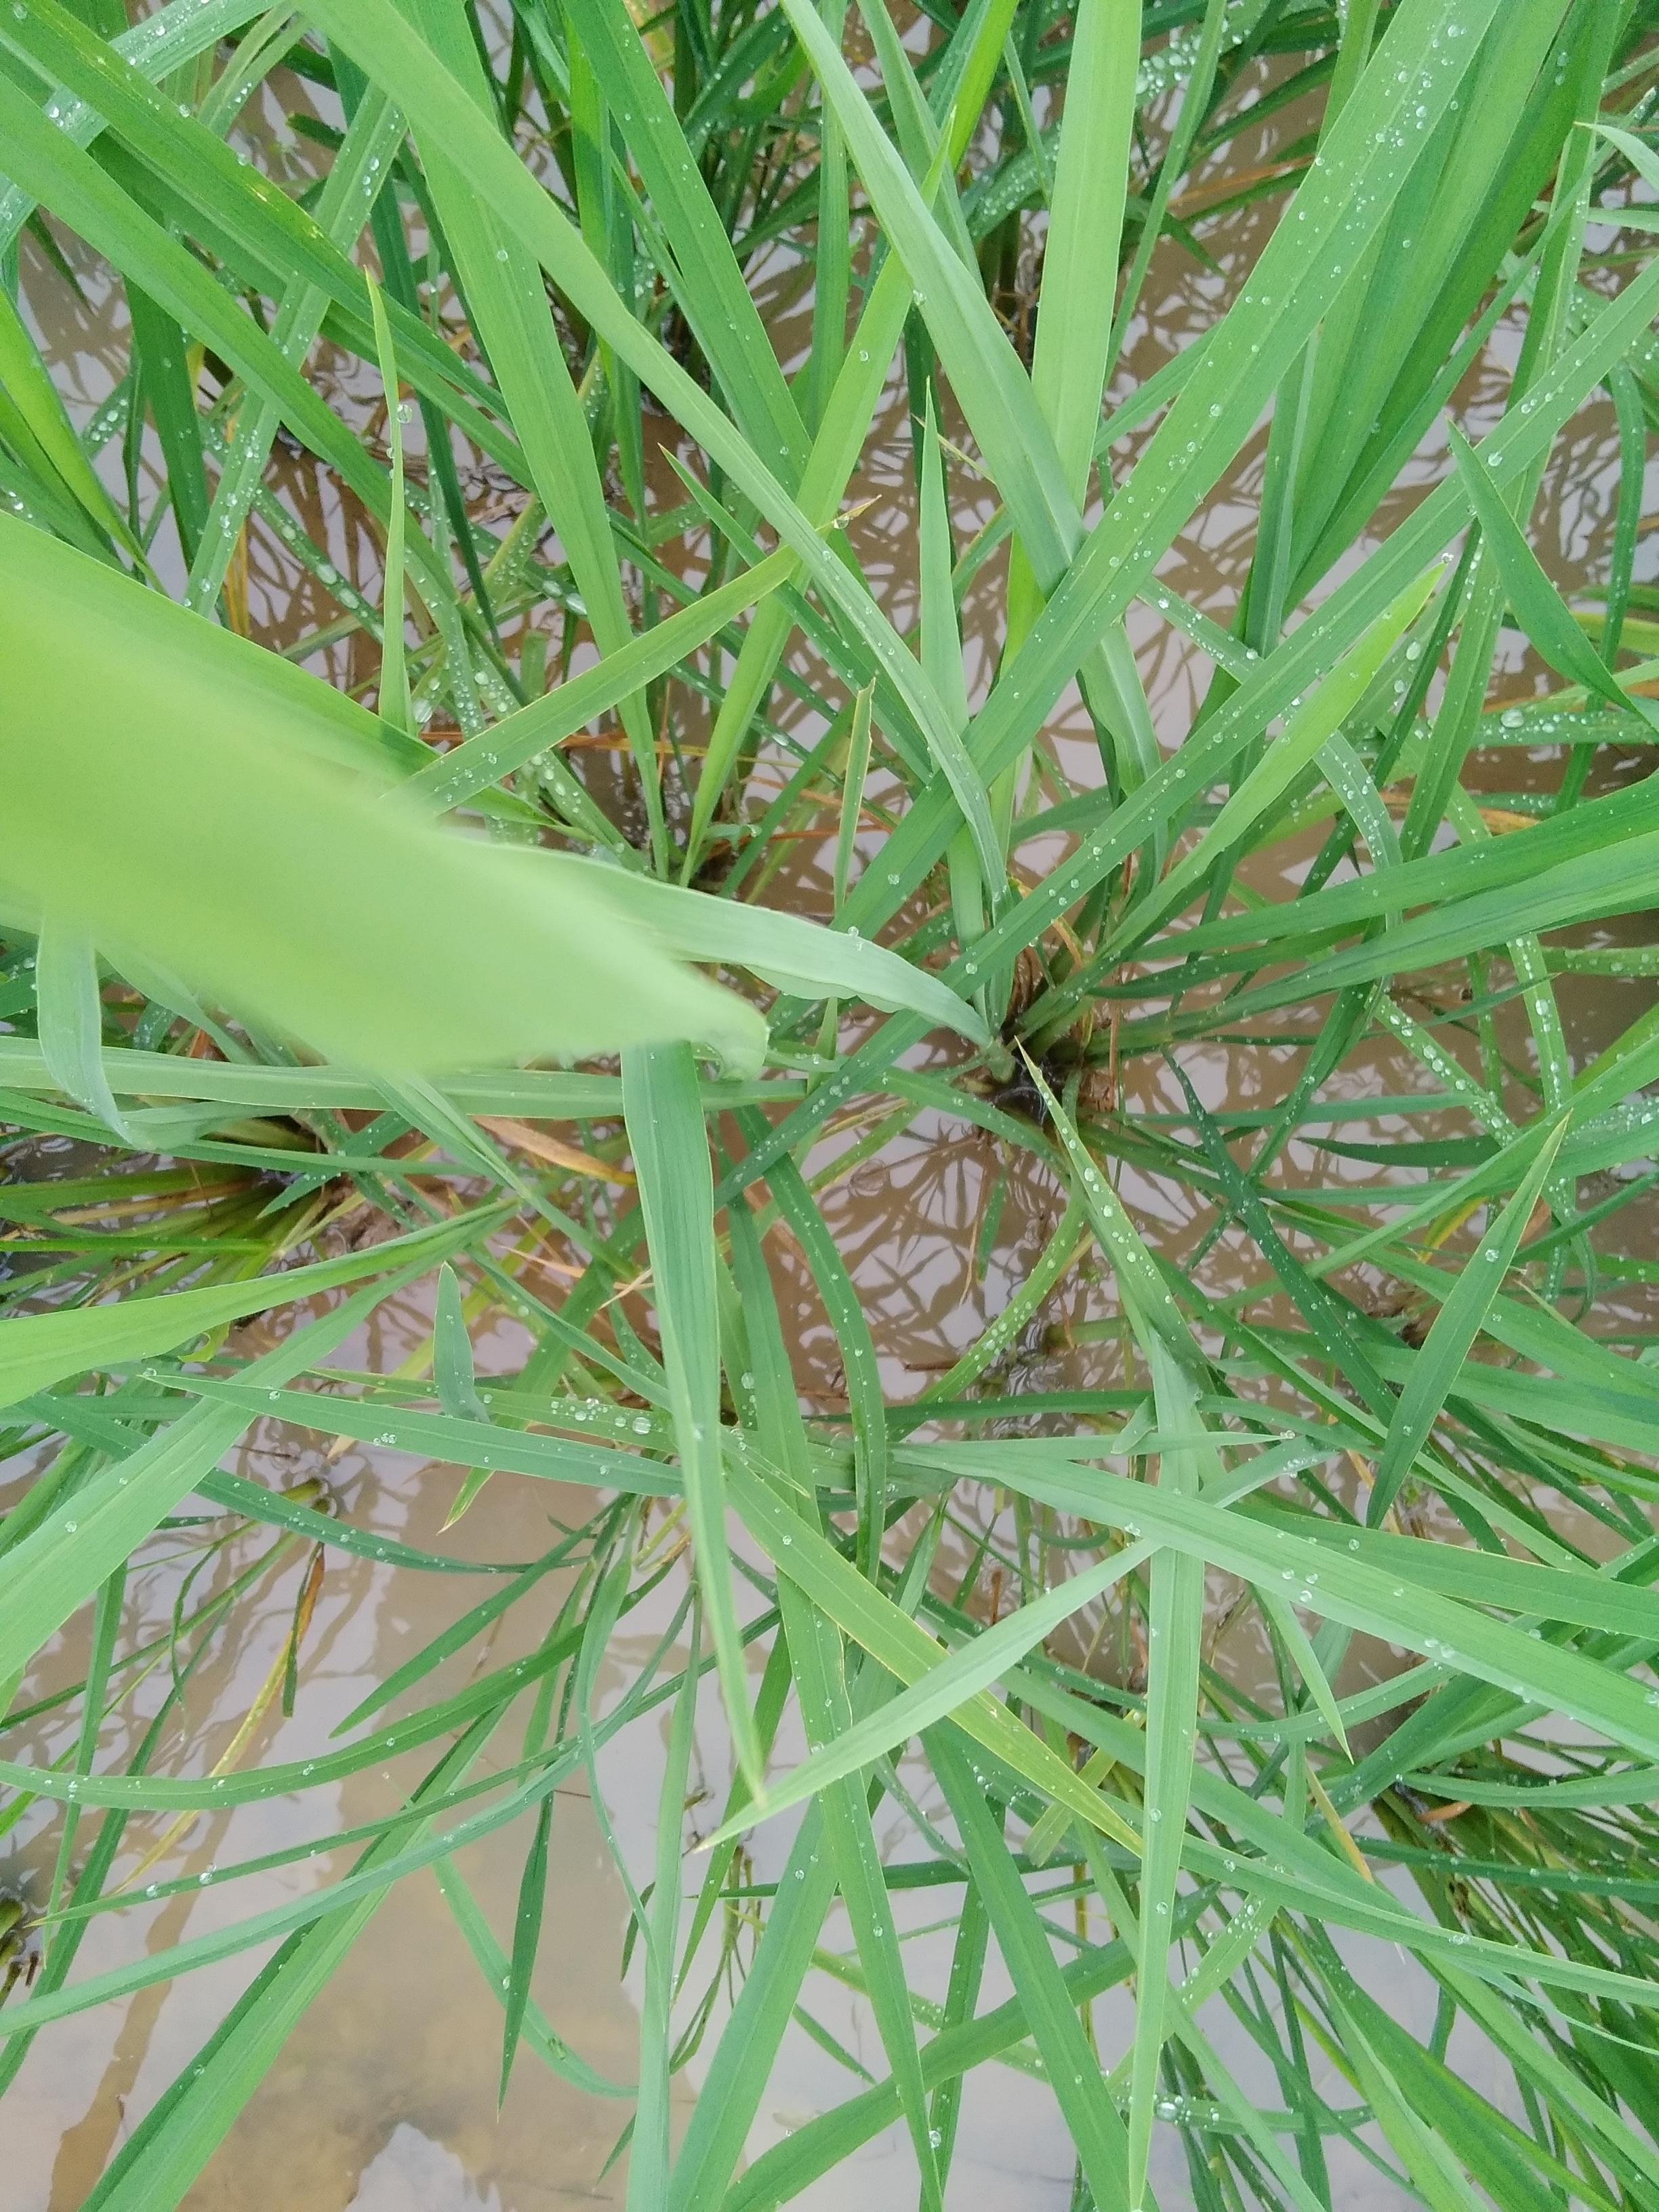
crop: rice
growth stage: elongation stem
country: Nigeria
